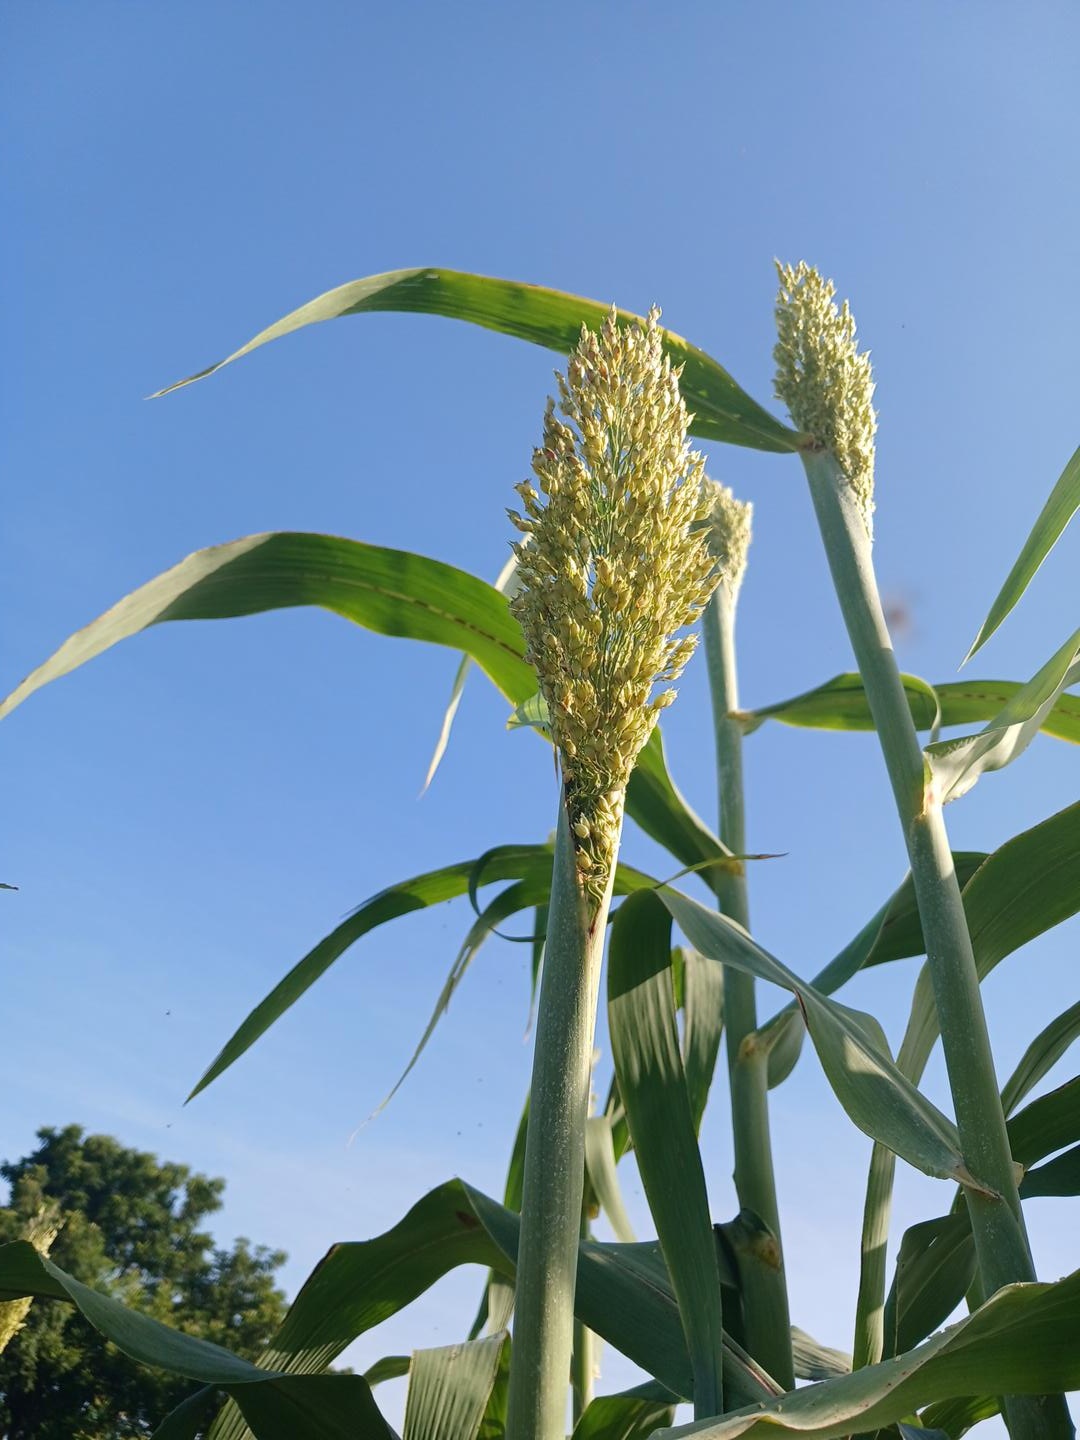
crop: sorghum
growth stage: filling grain
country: Senegal
